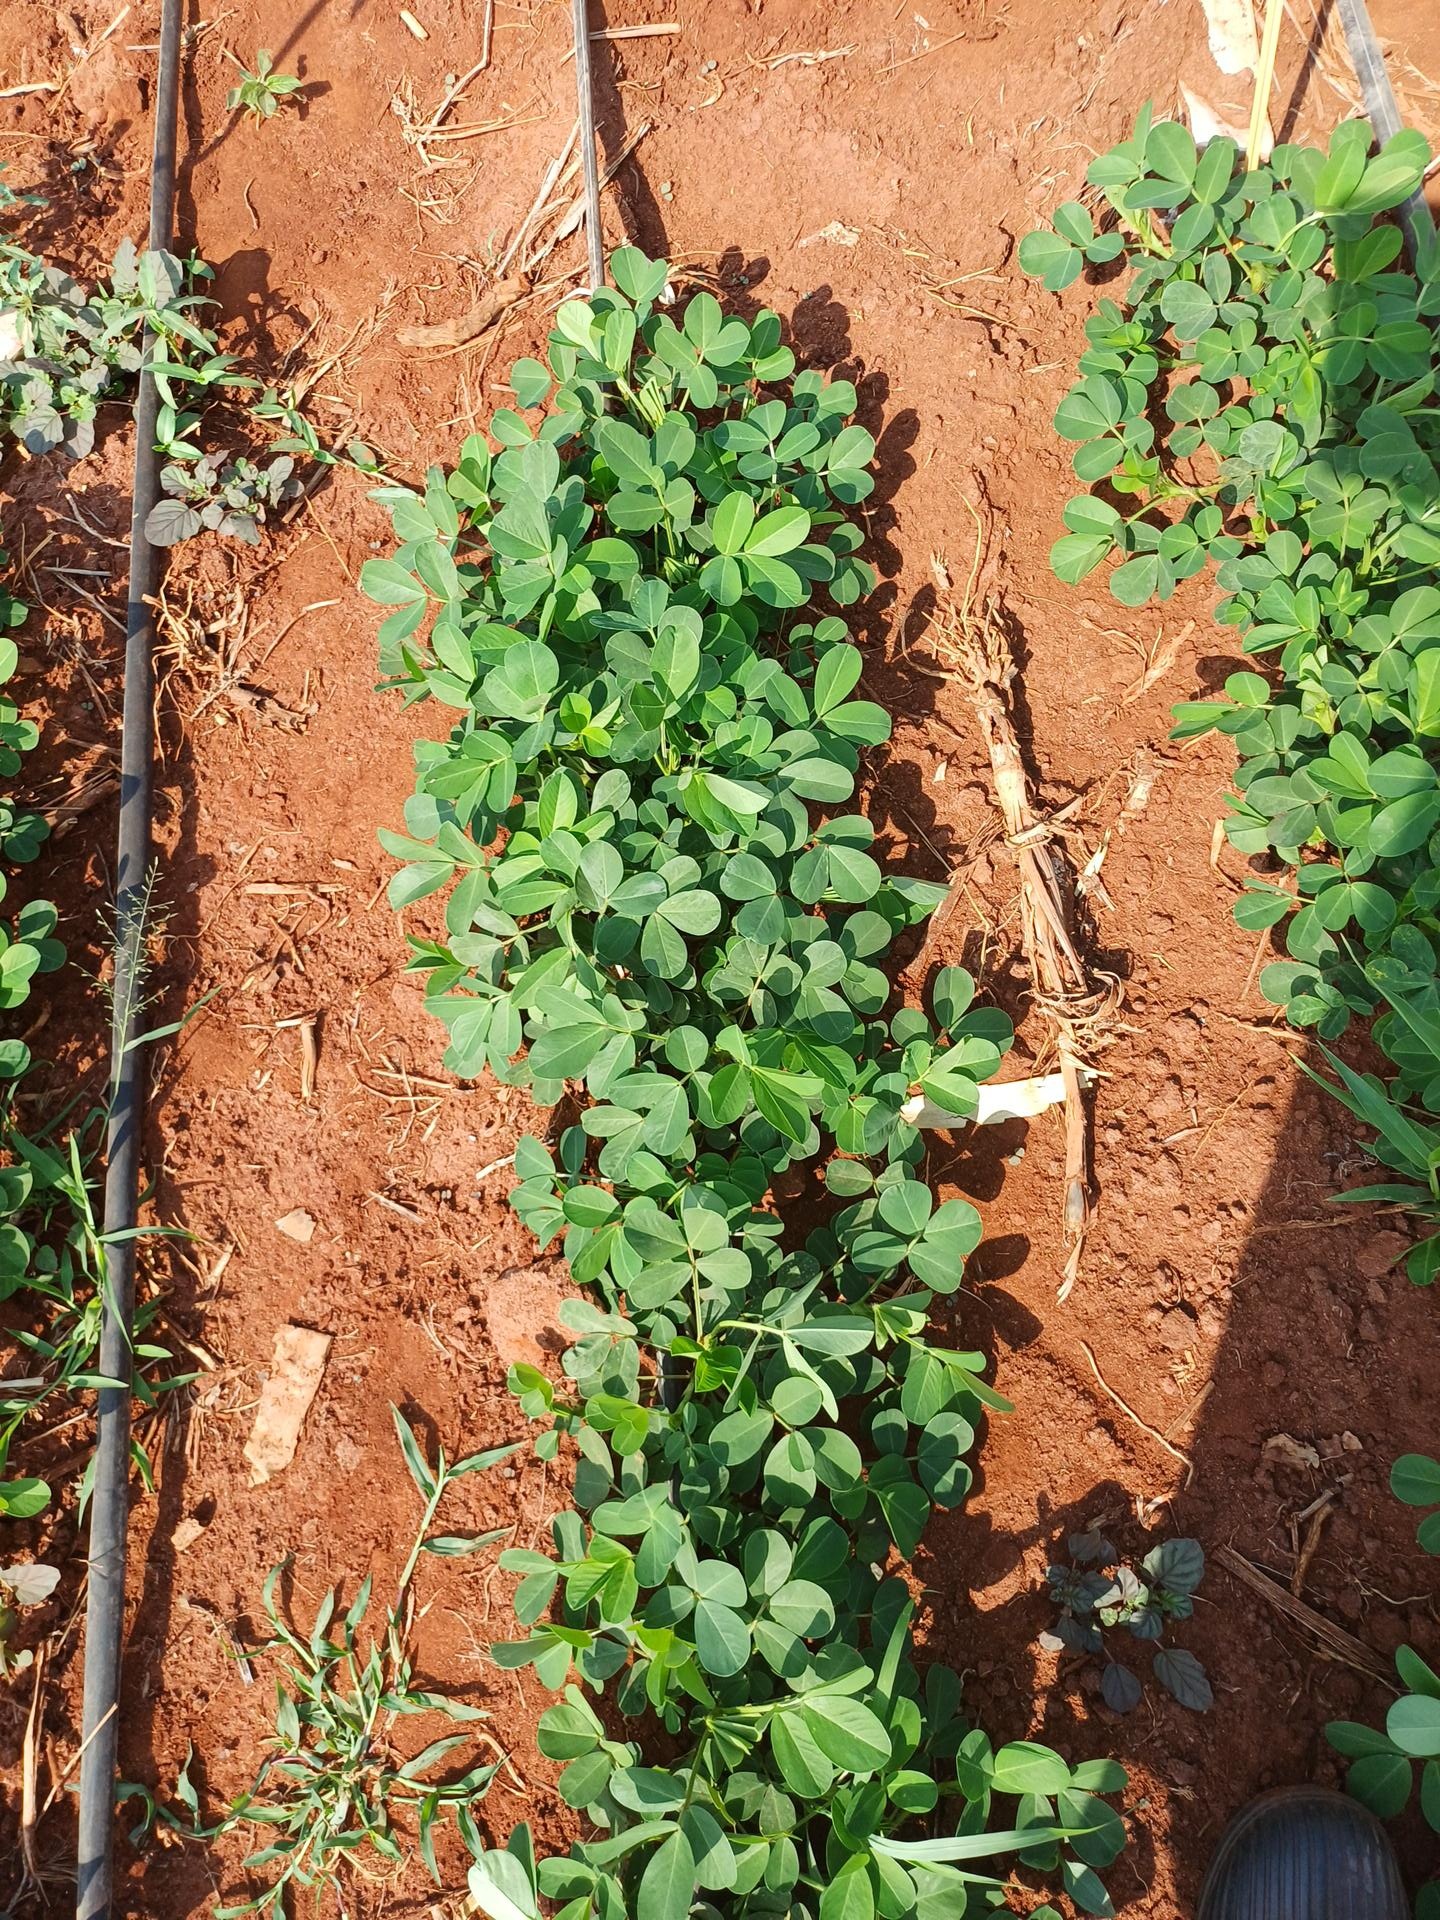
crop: groundnut
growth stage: vegetative
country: Kenya
